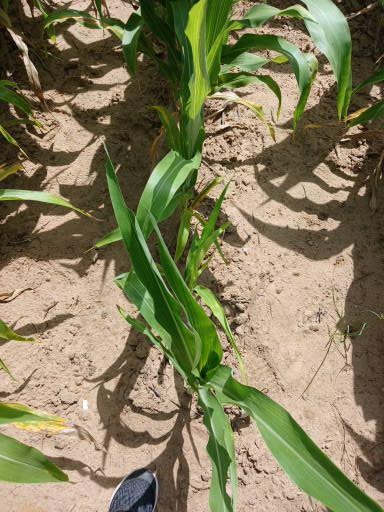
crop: sorghum
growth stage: vegetative
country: Senegal
